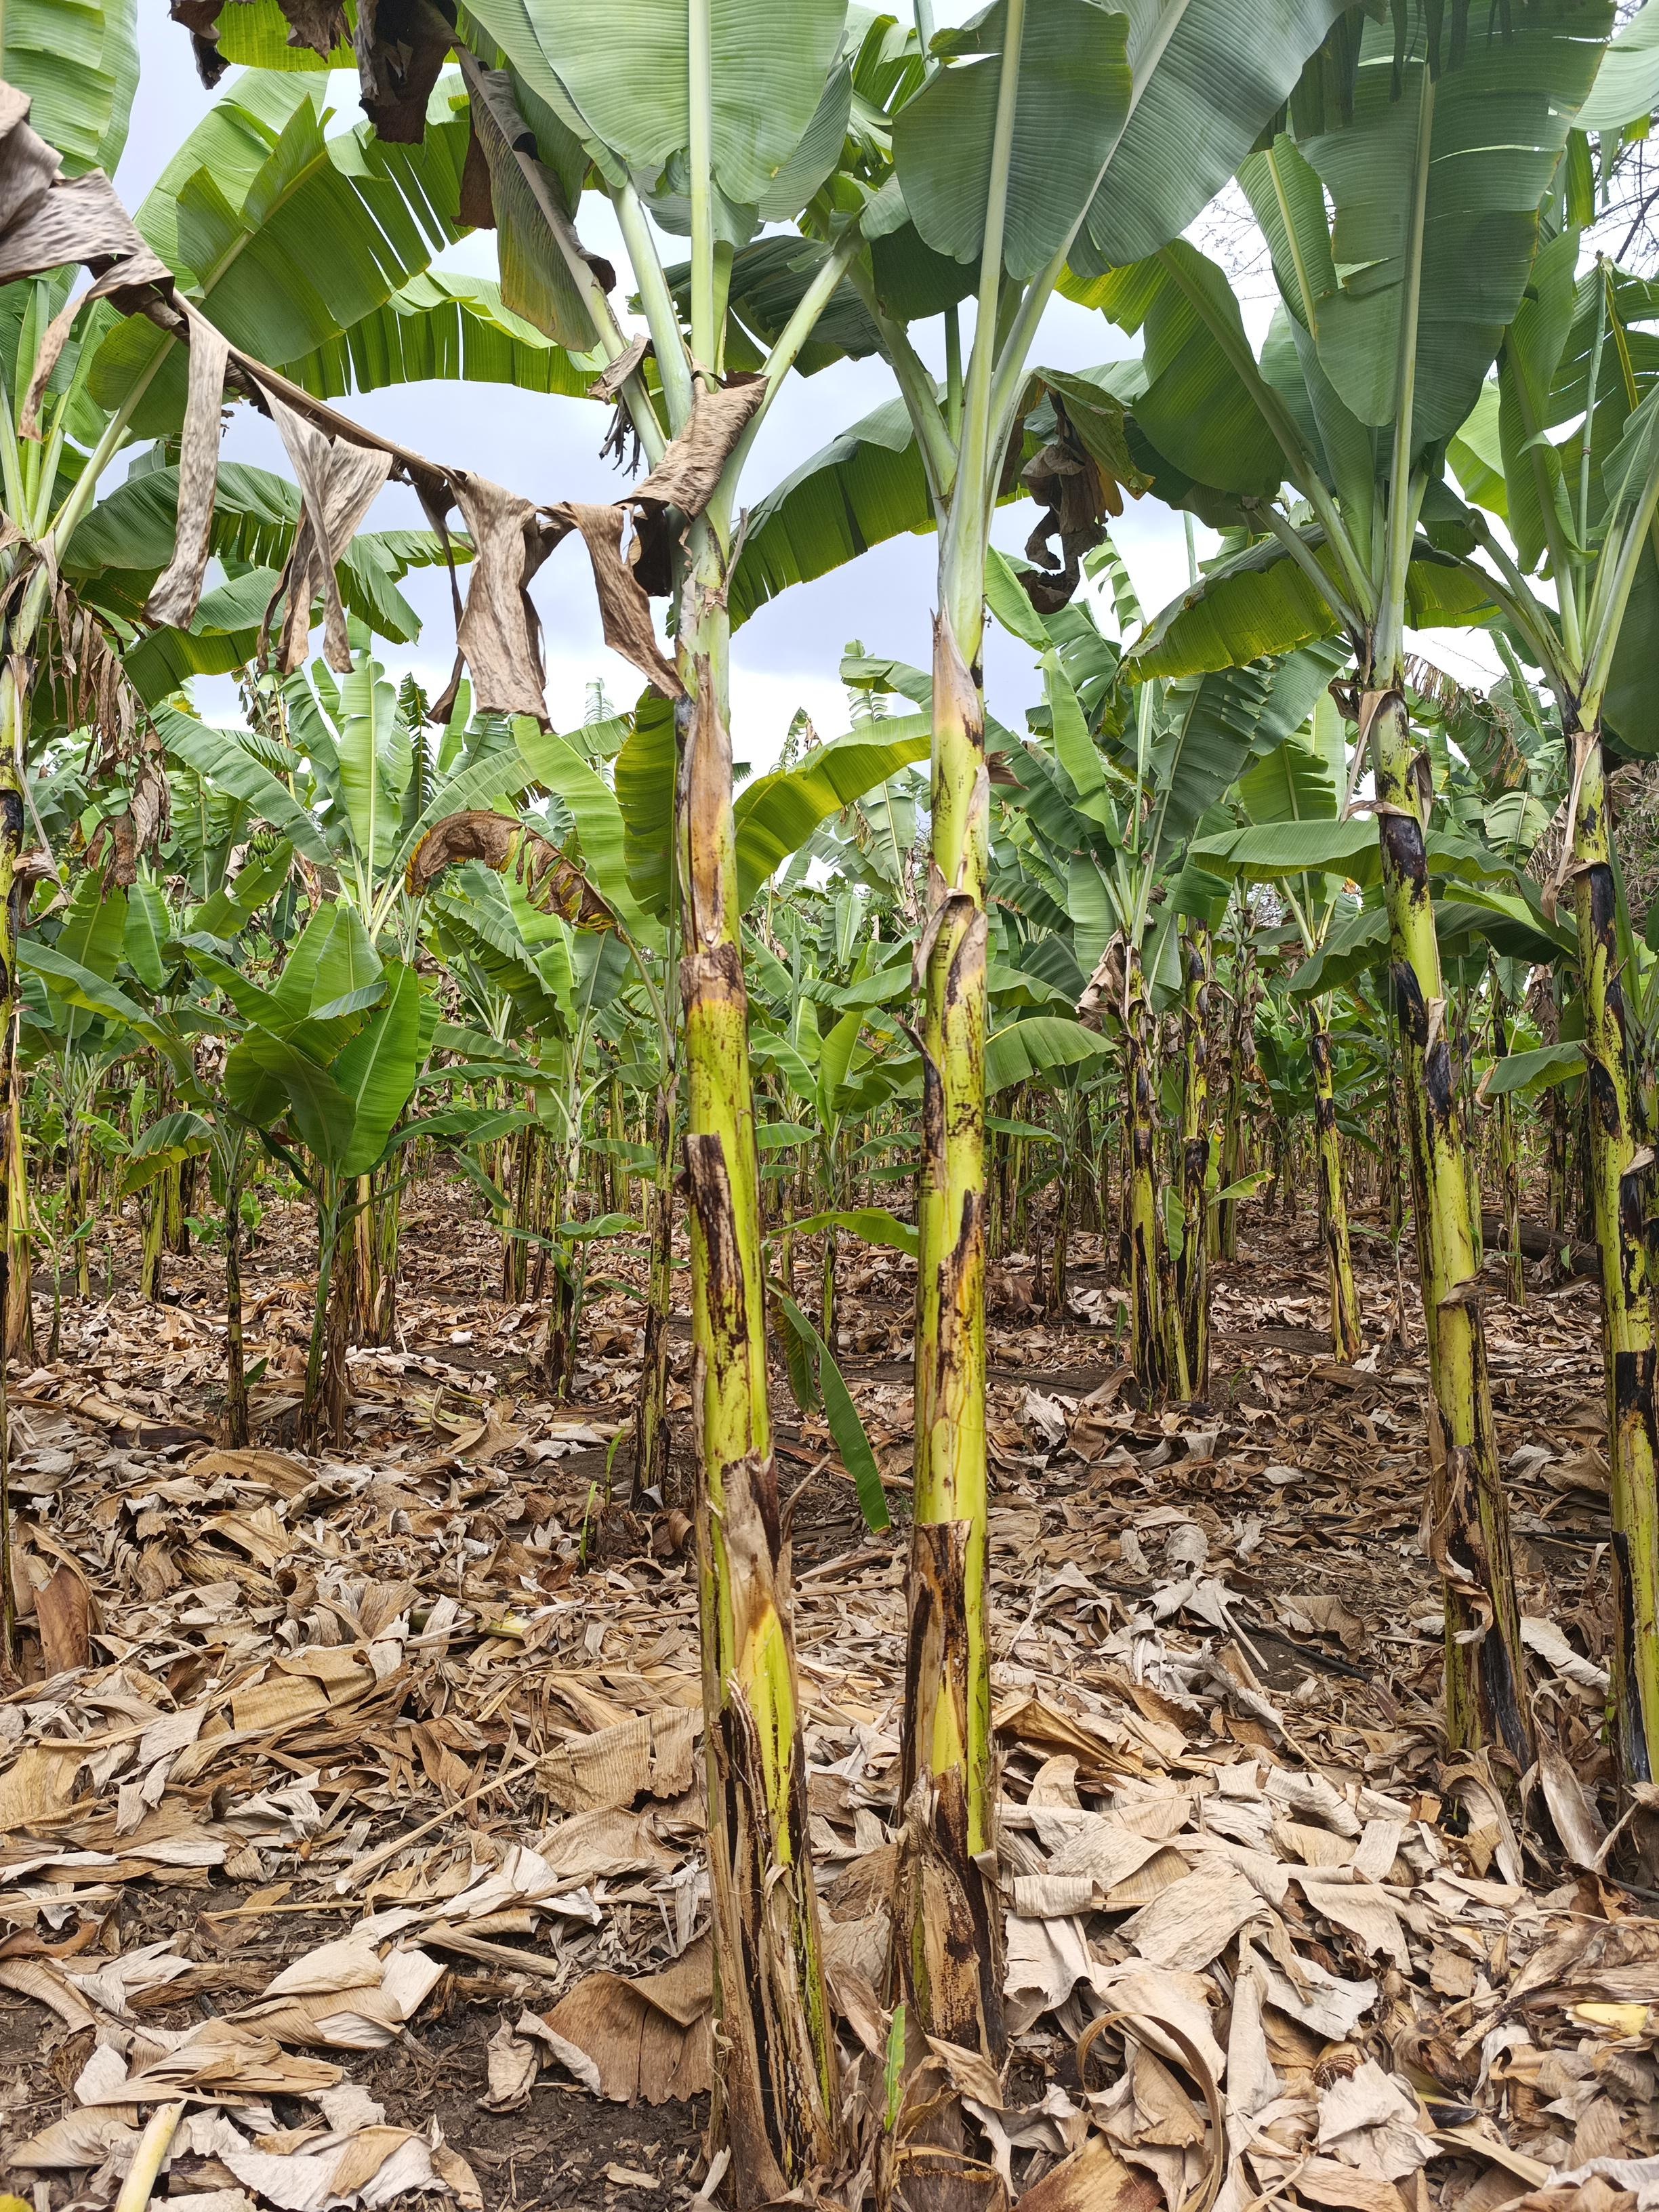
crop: banana
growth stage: vegetative
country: Tanzania
